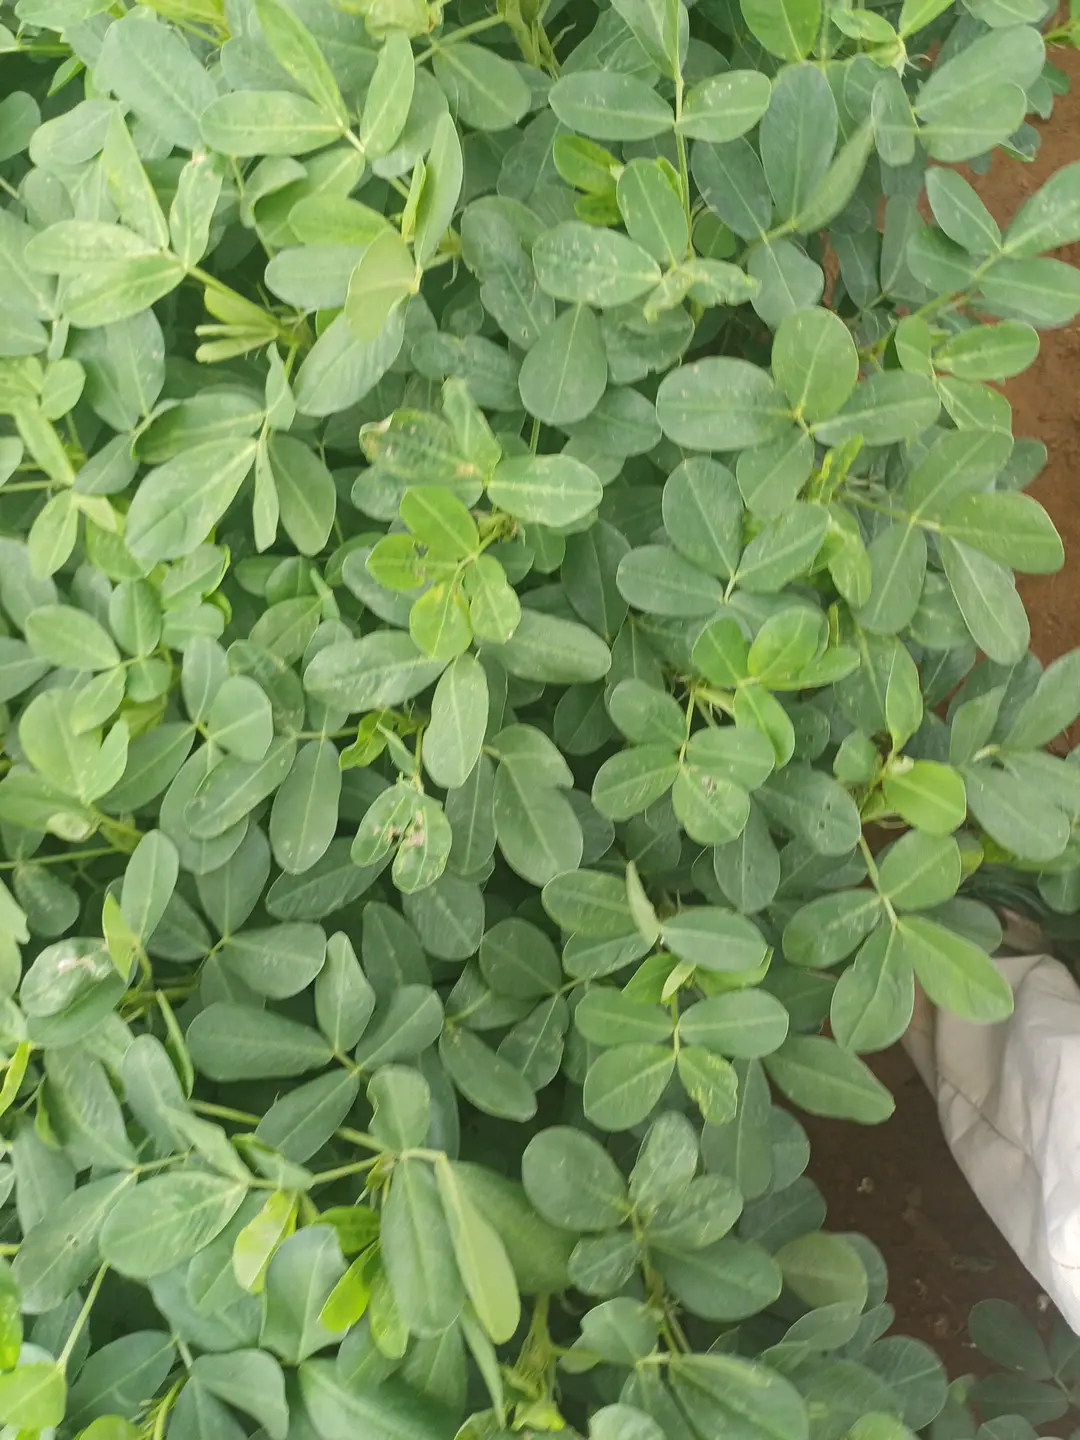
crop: groundnut
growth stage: pegging
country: Kenya
